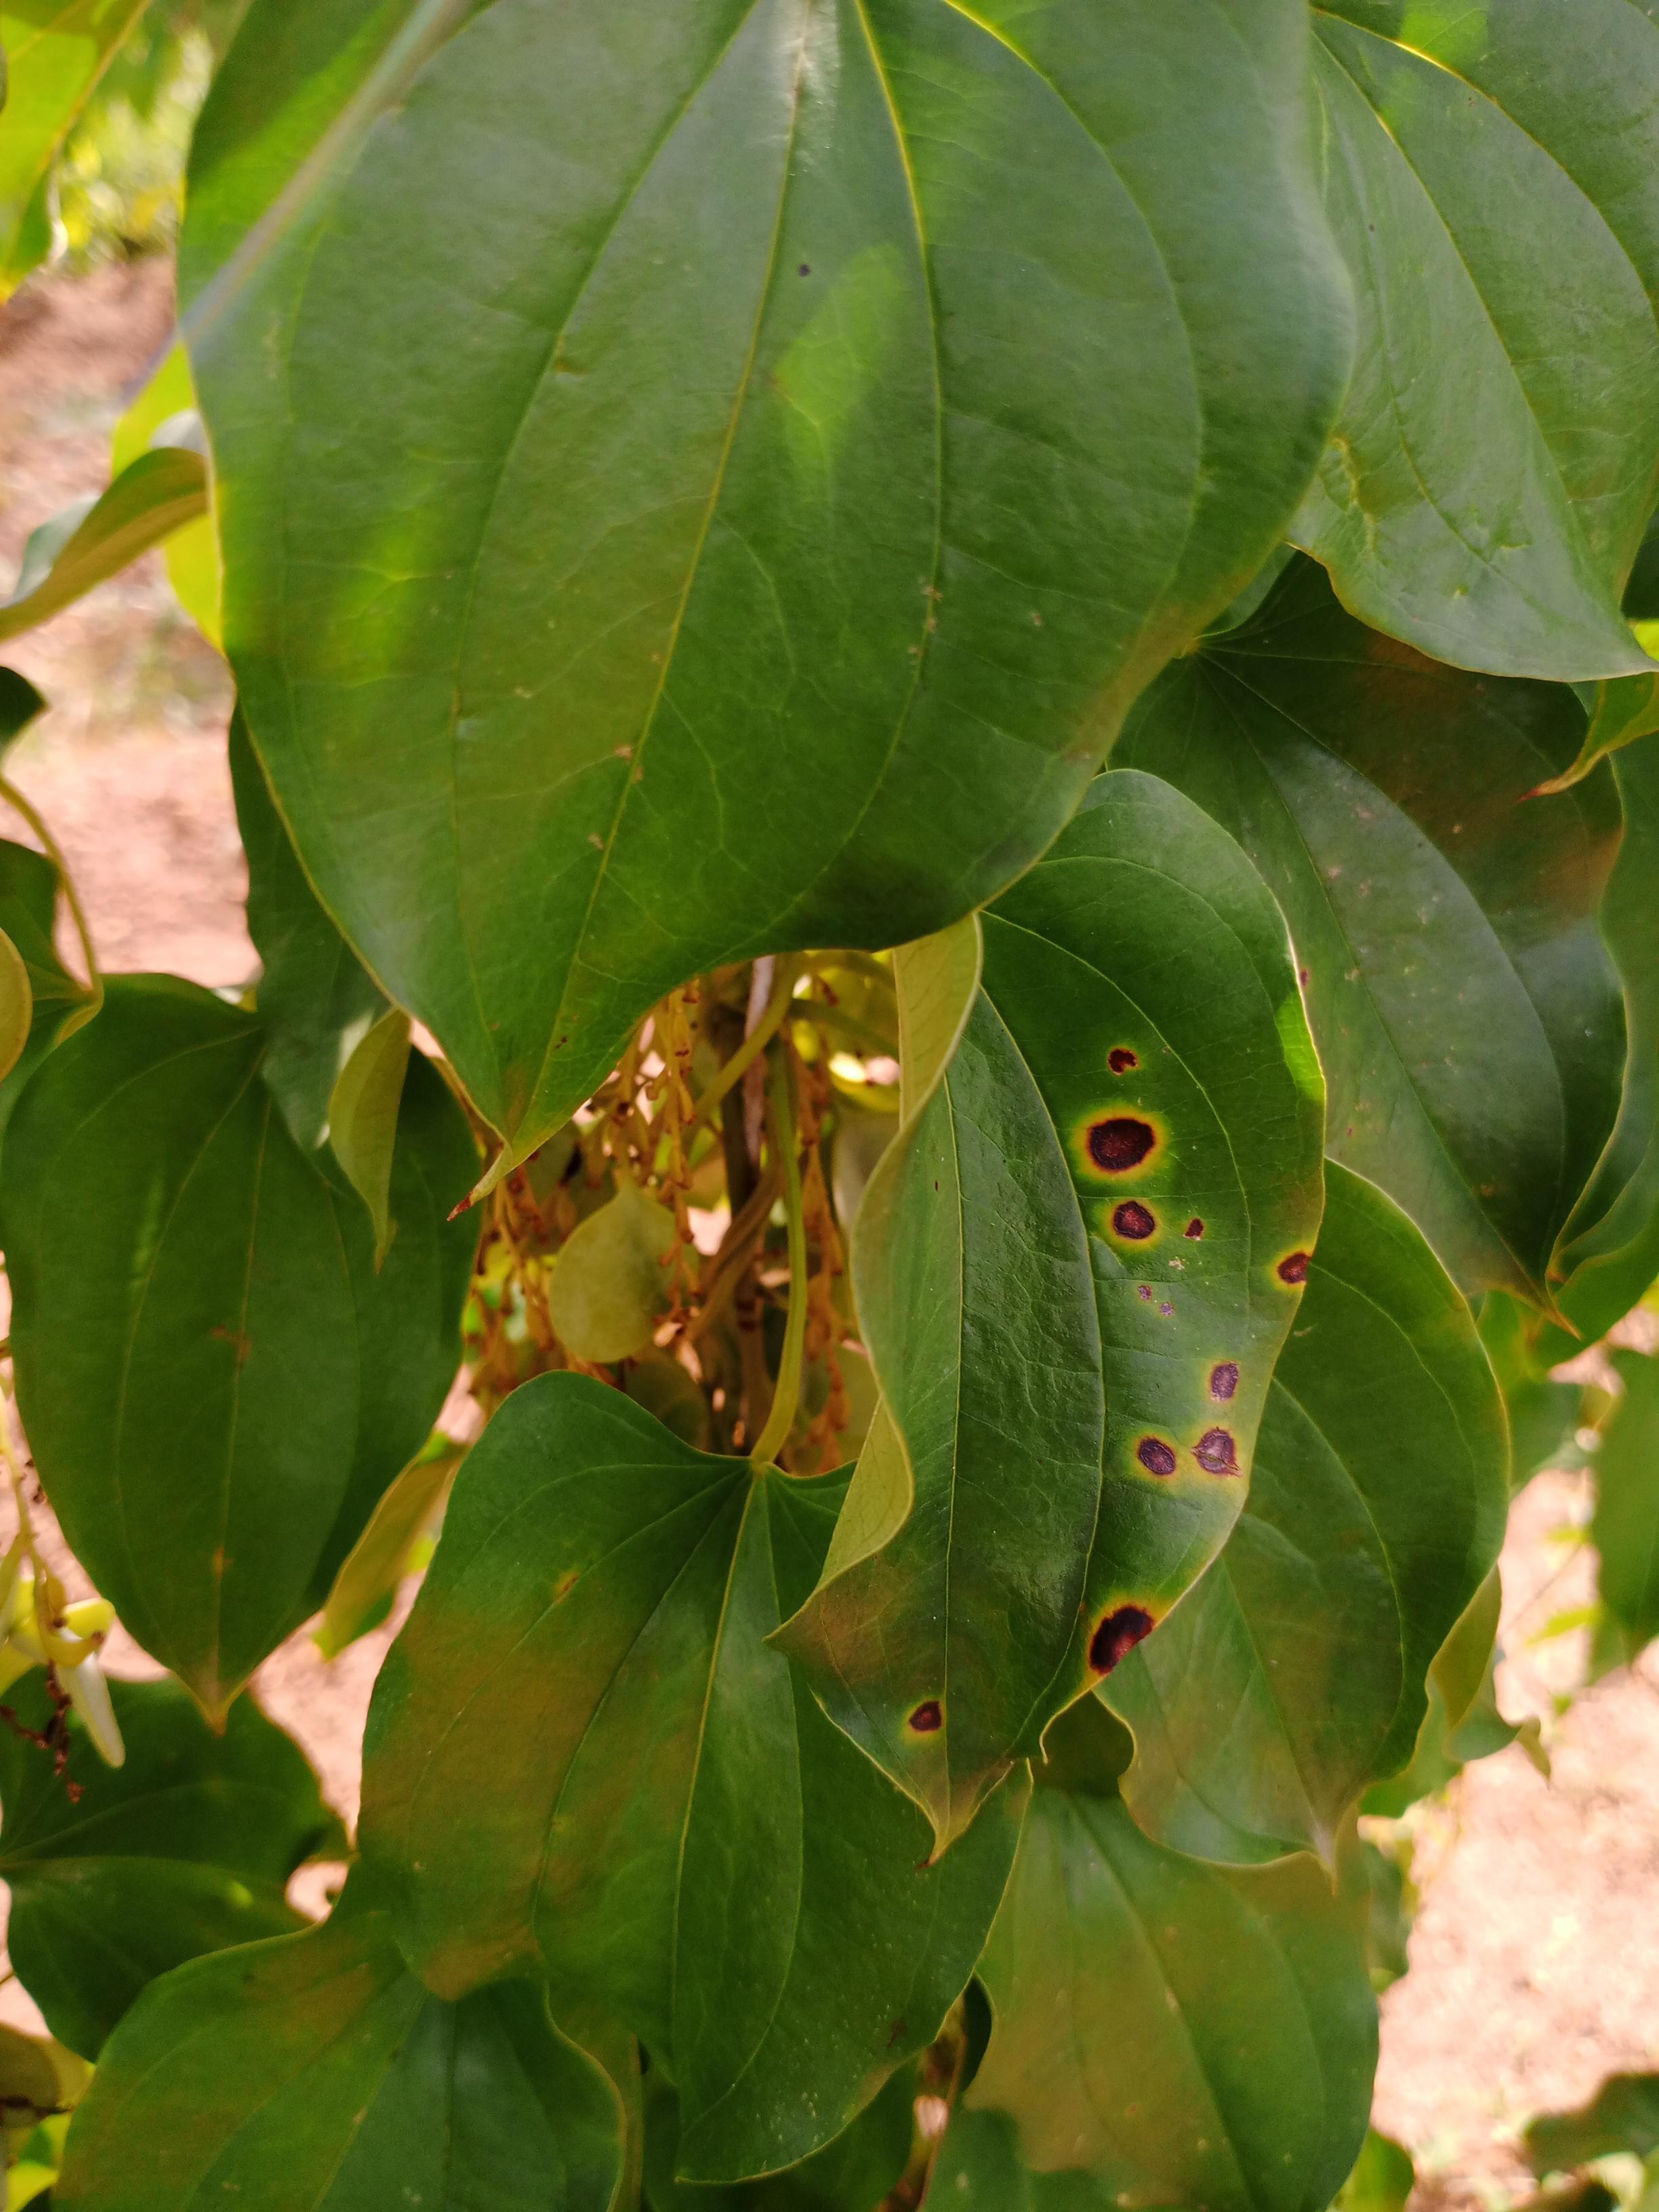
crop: yam
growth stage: vegetative
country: Nigeria
